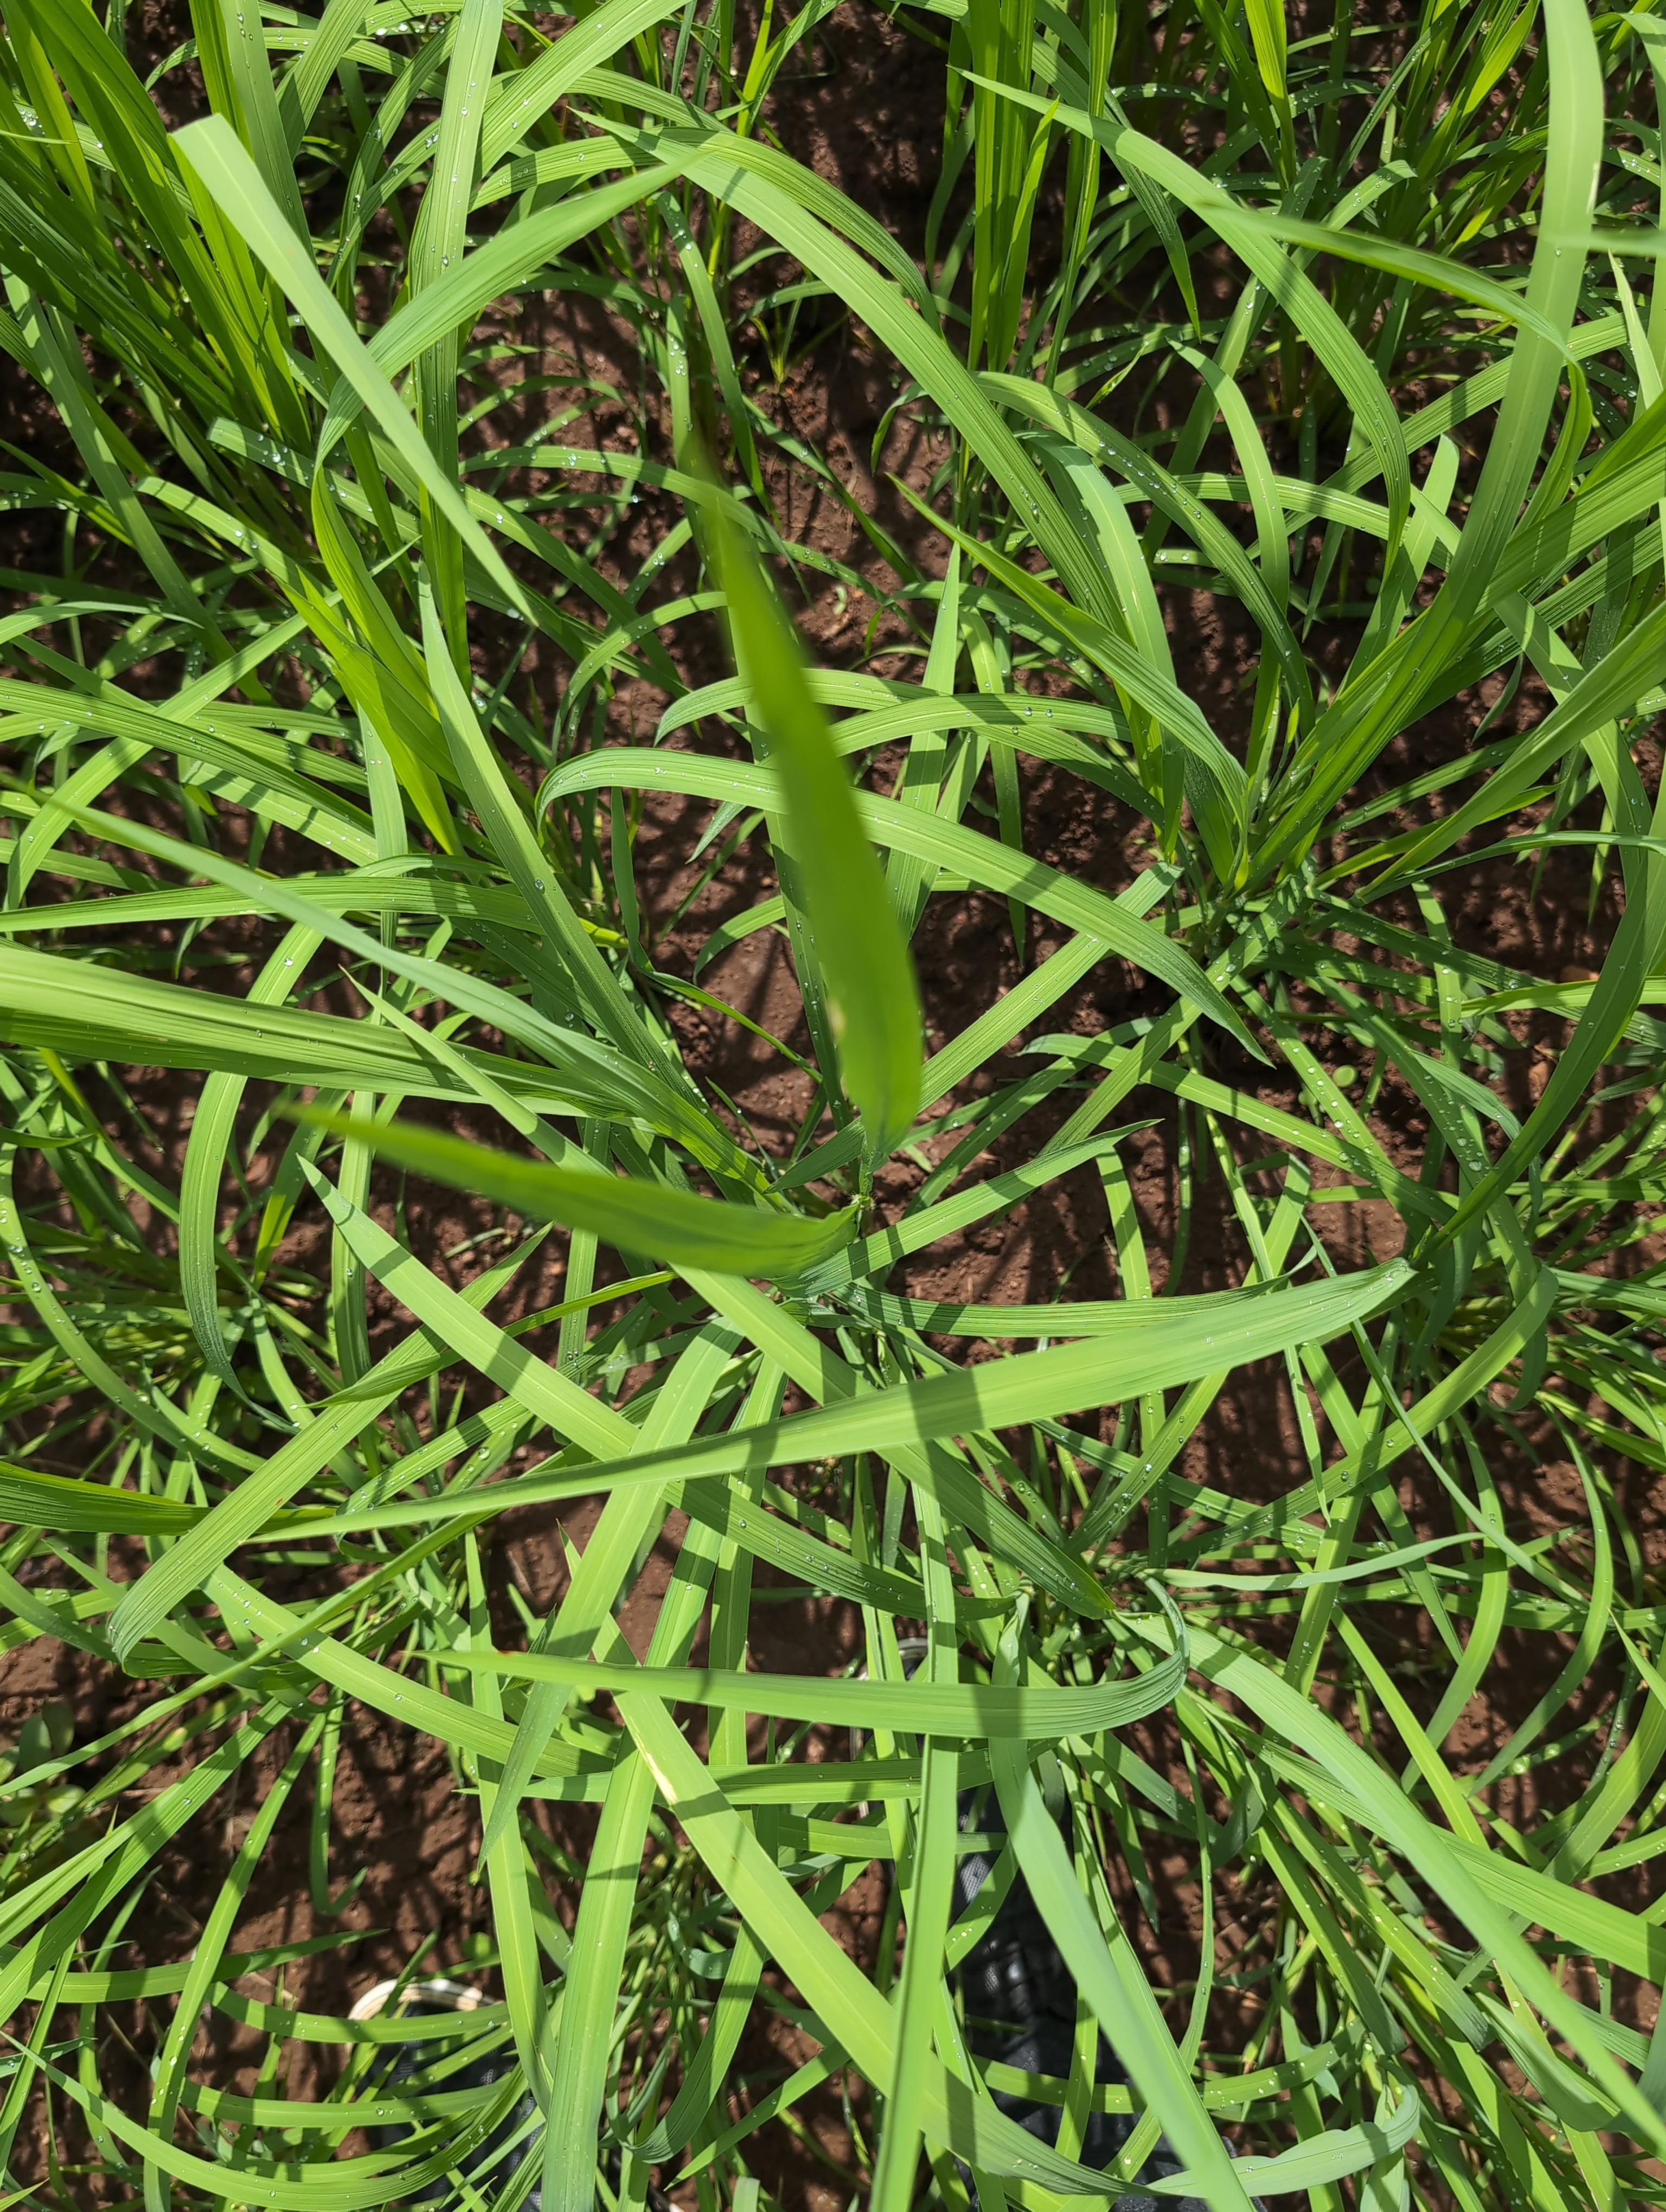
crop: rice
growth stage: elongation stem
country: Côte d'Ivoire
